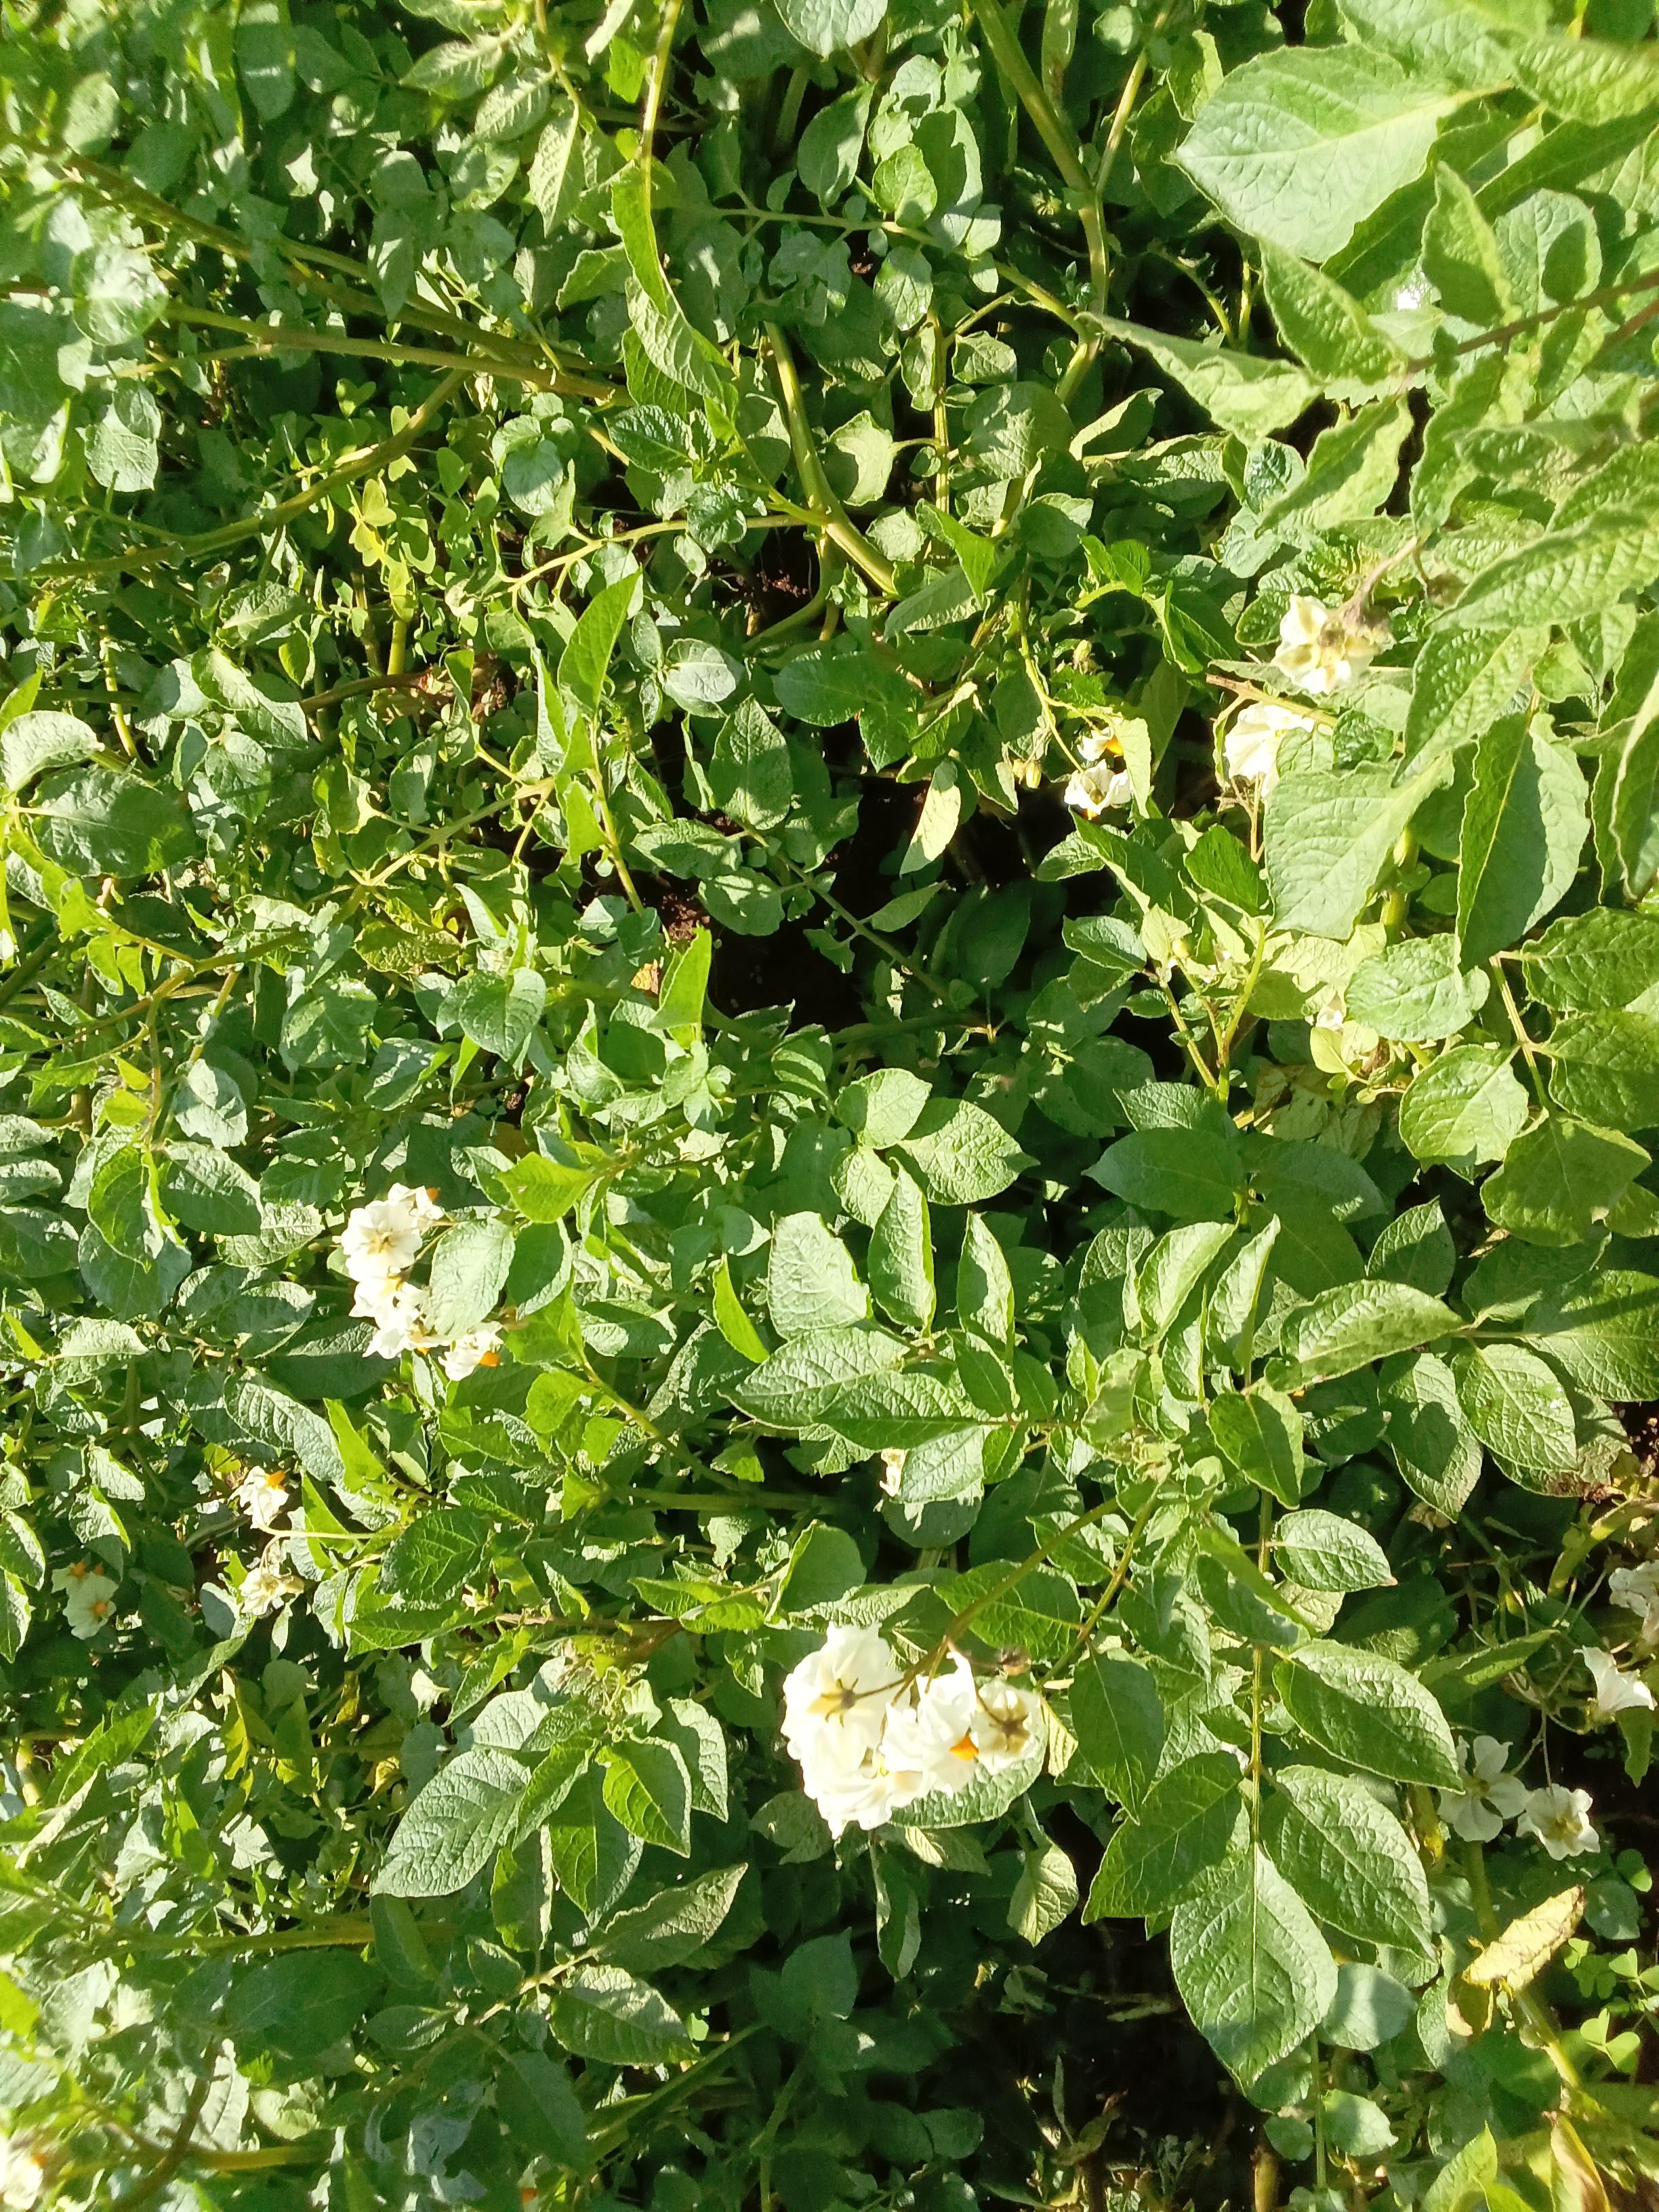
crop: potato
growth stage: flowering
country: Kenya
